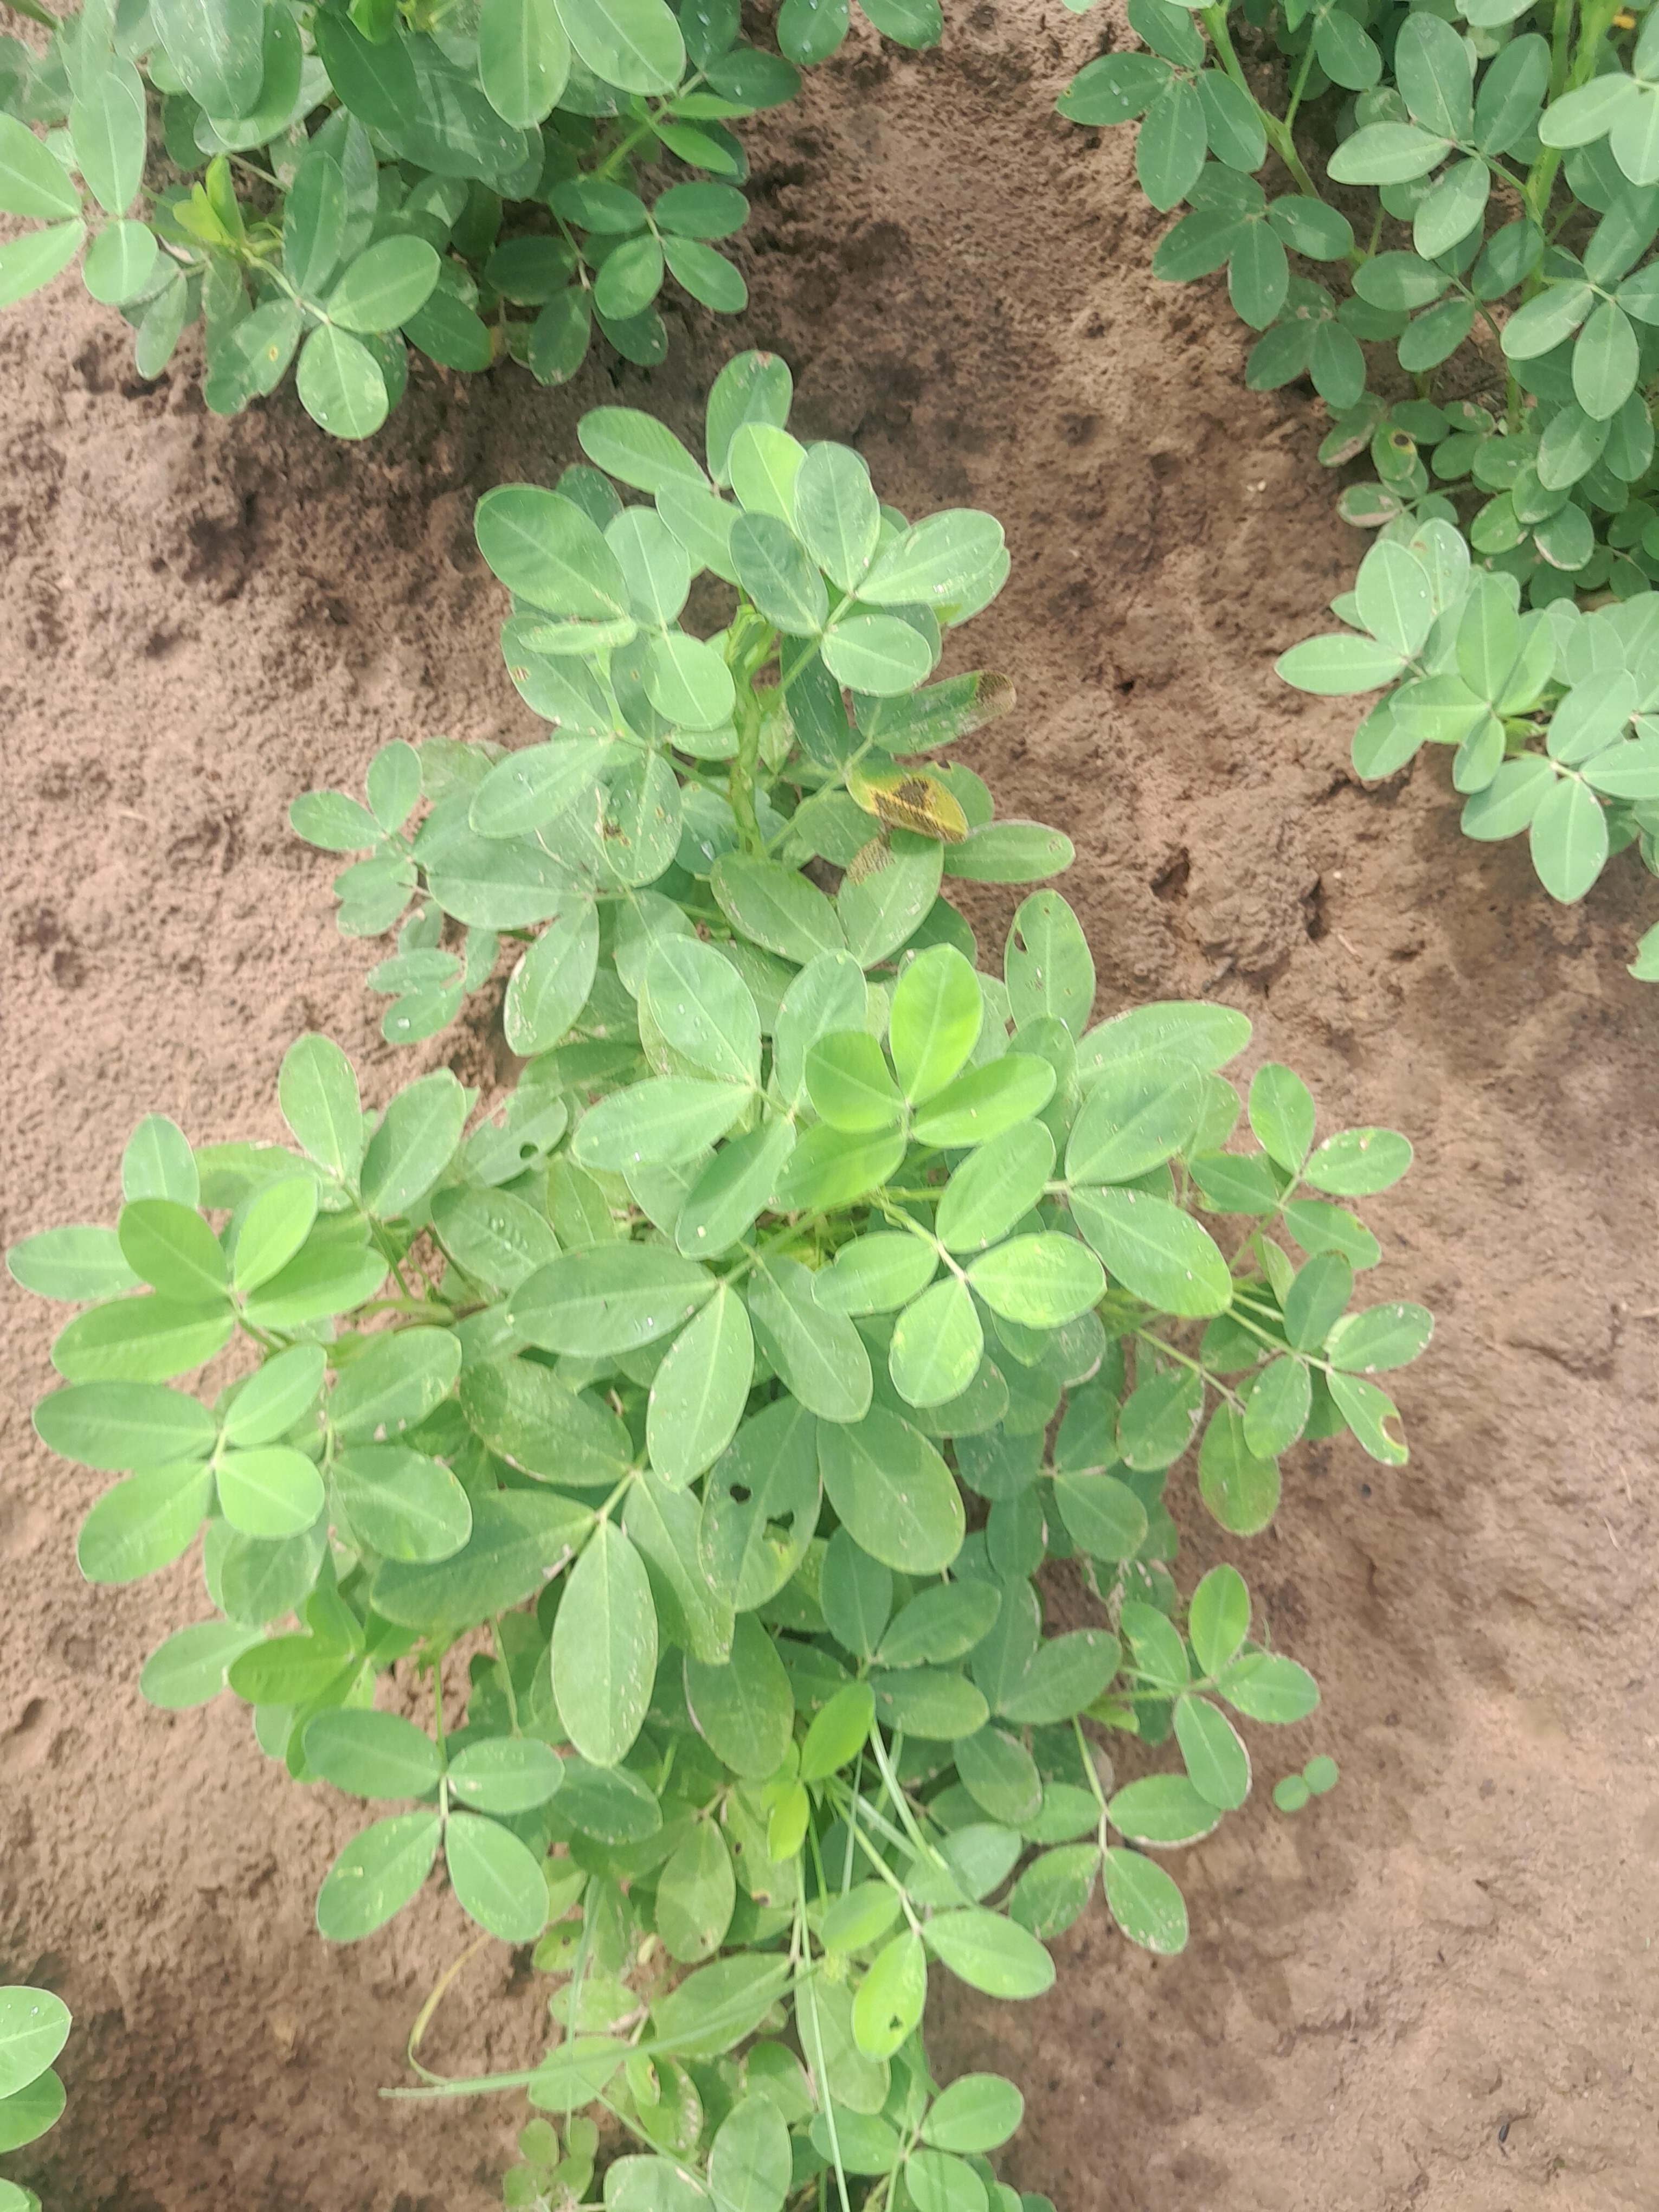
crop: groundnut
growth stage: flowering
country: Senegal
